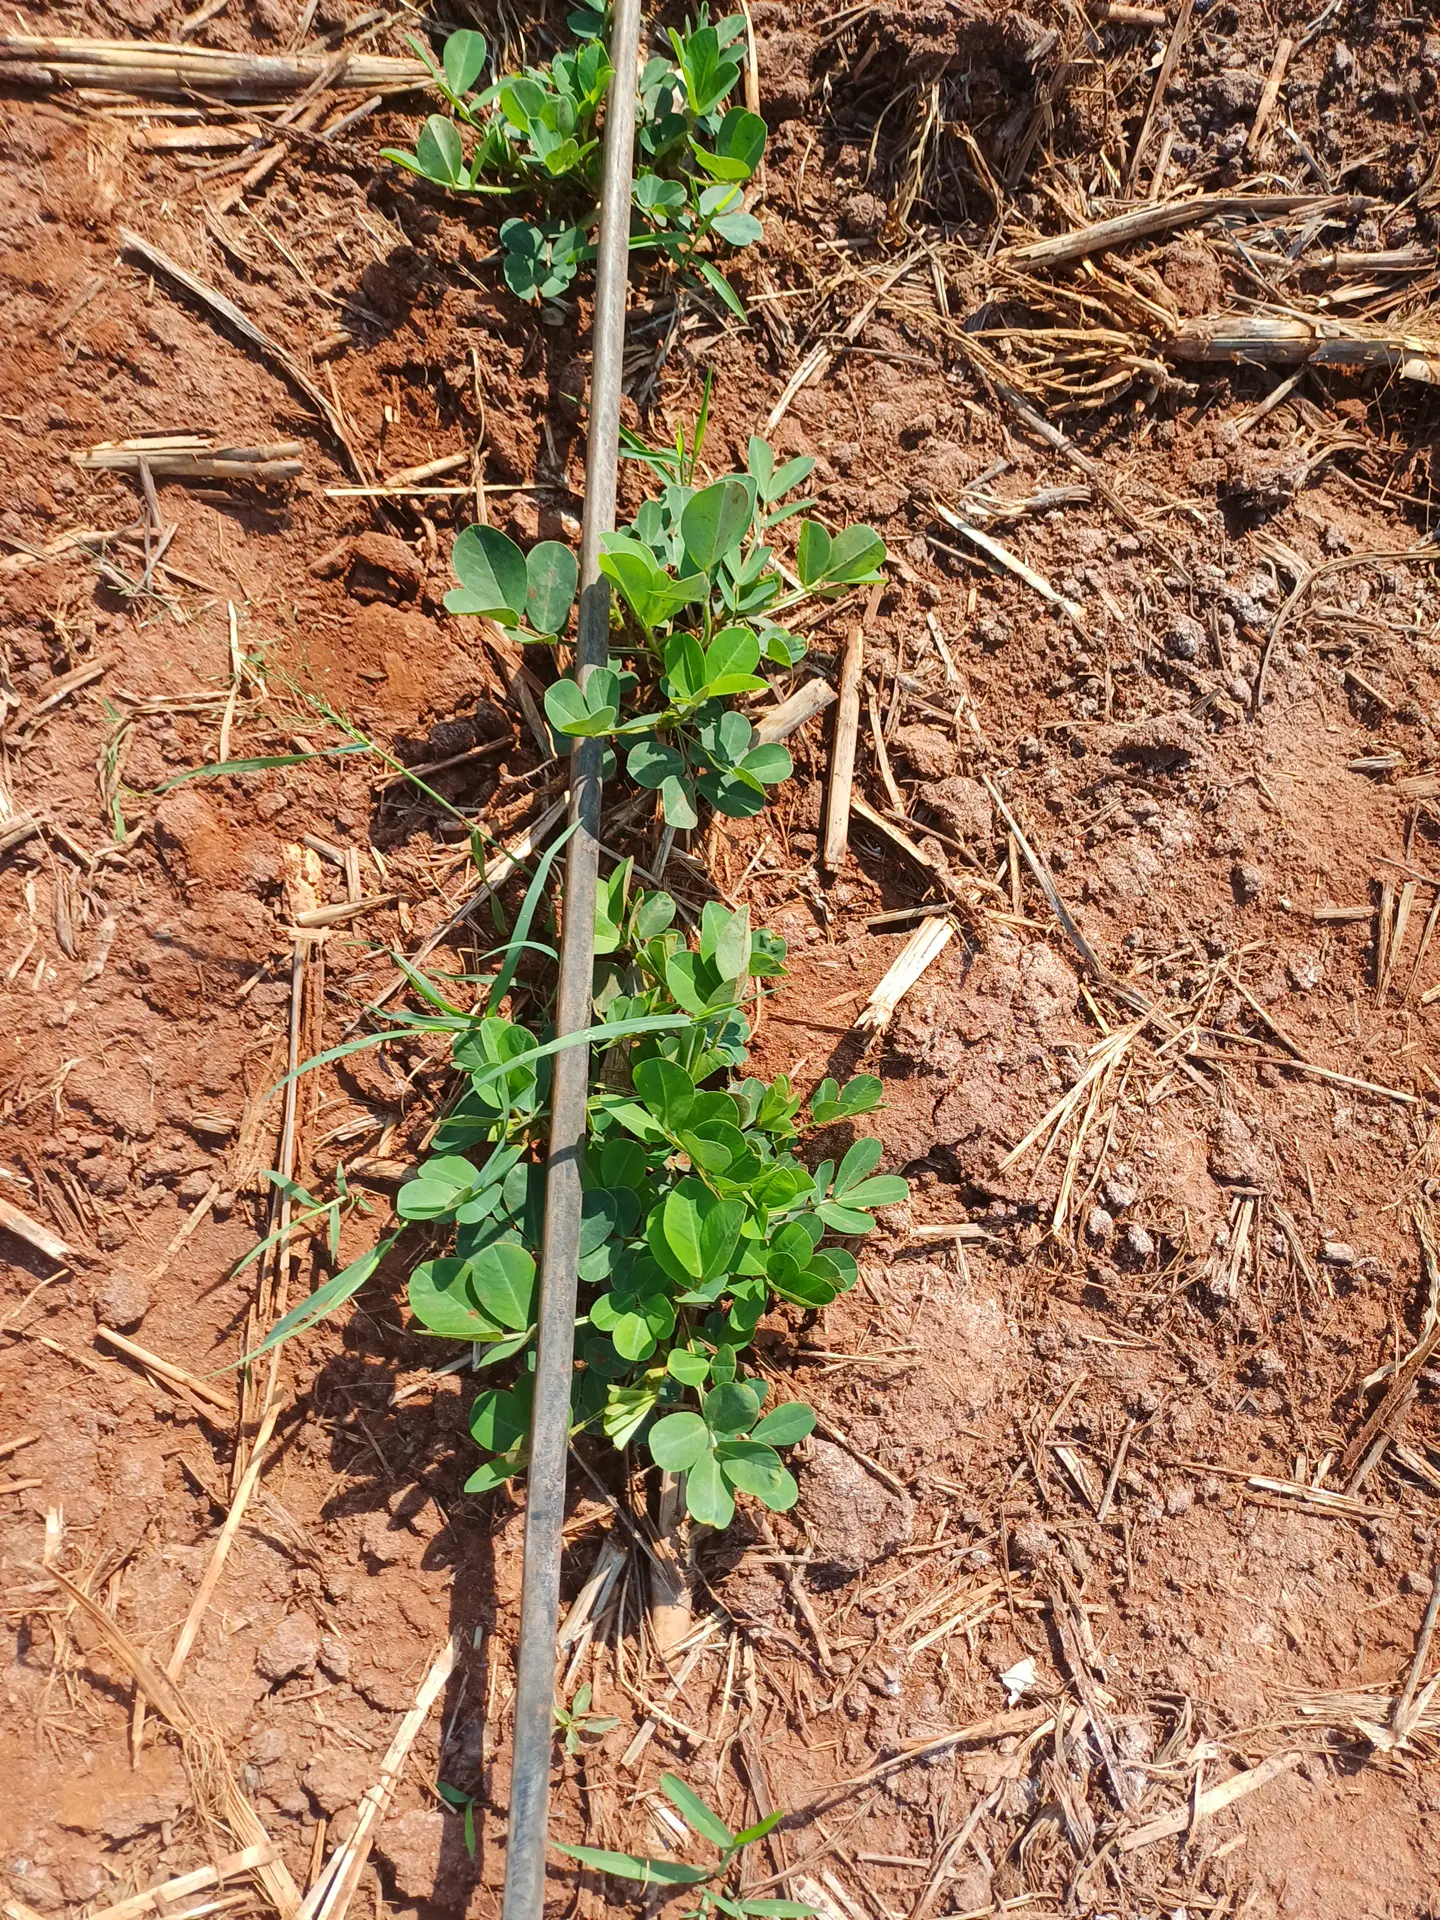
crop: groundnut
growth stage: vegetative
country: Kenya
